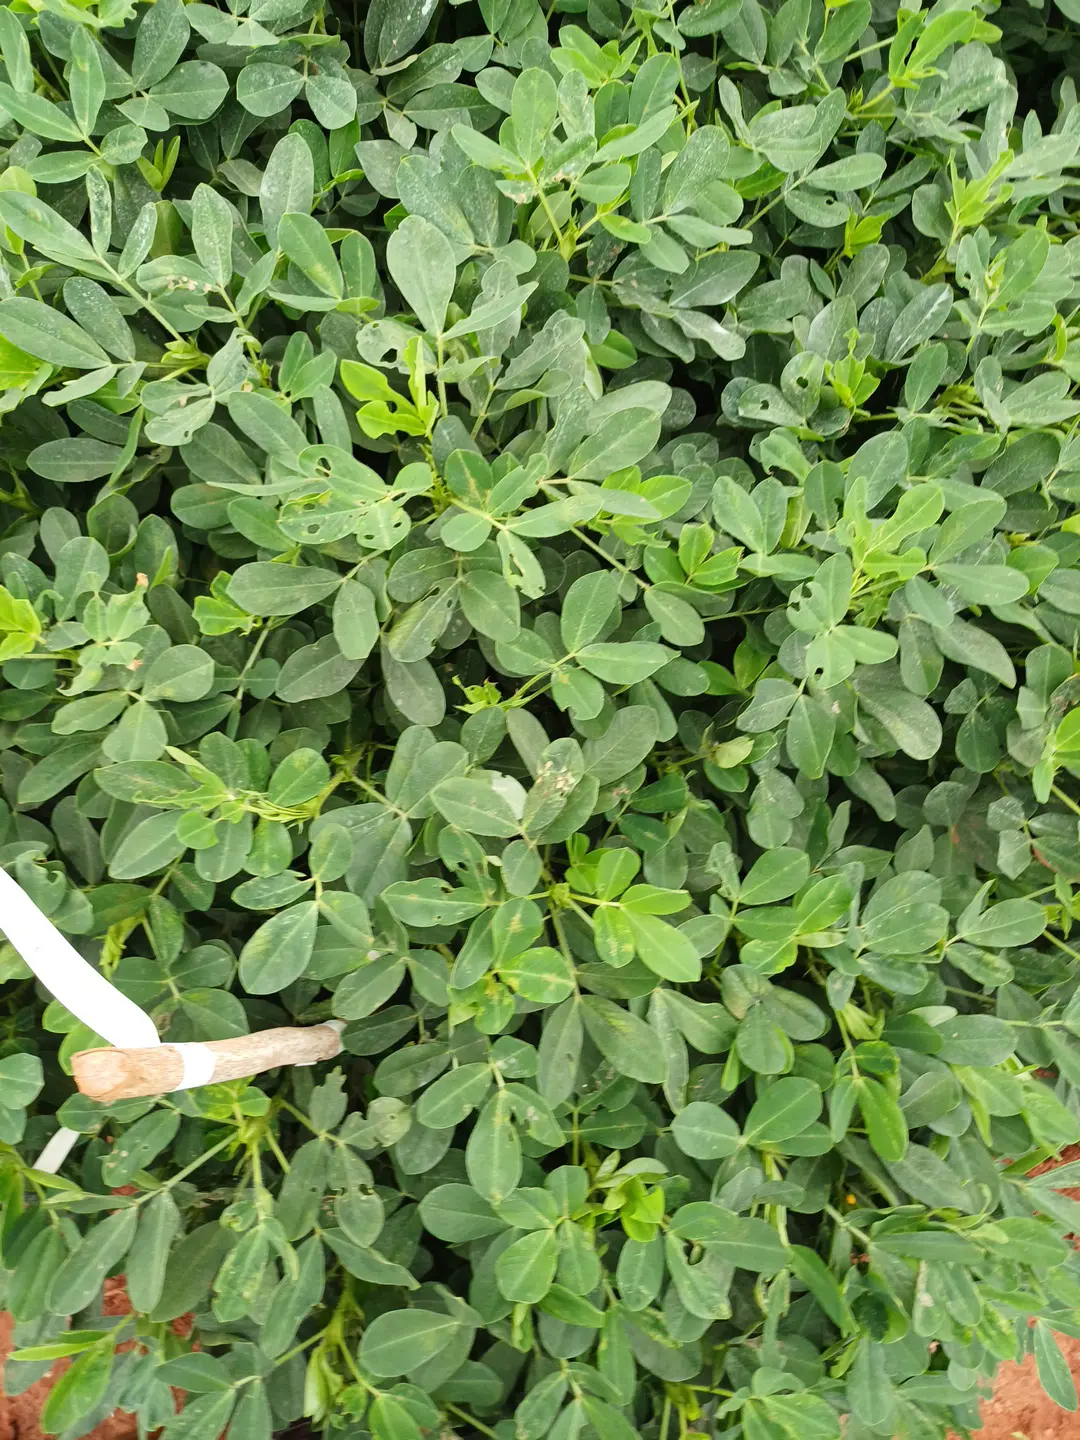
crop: groundnut
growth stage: pegging
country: Kenya
